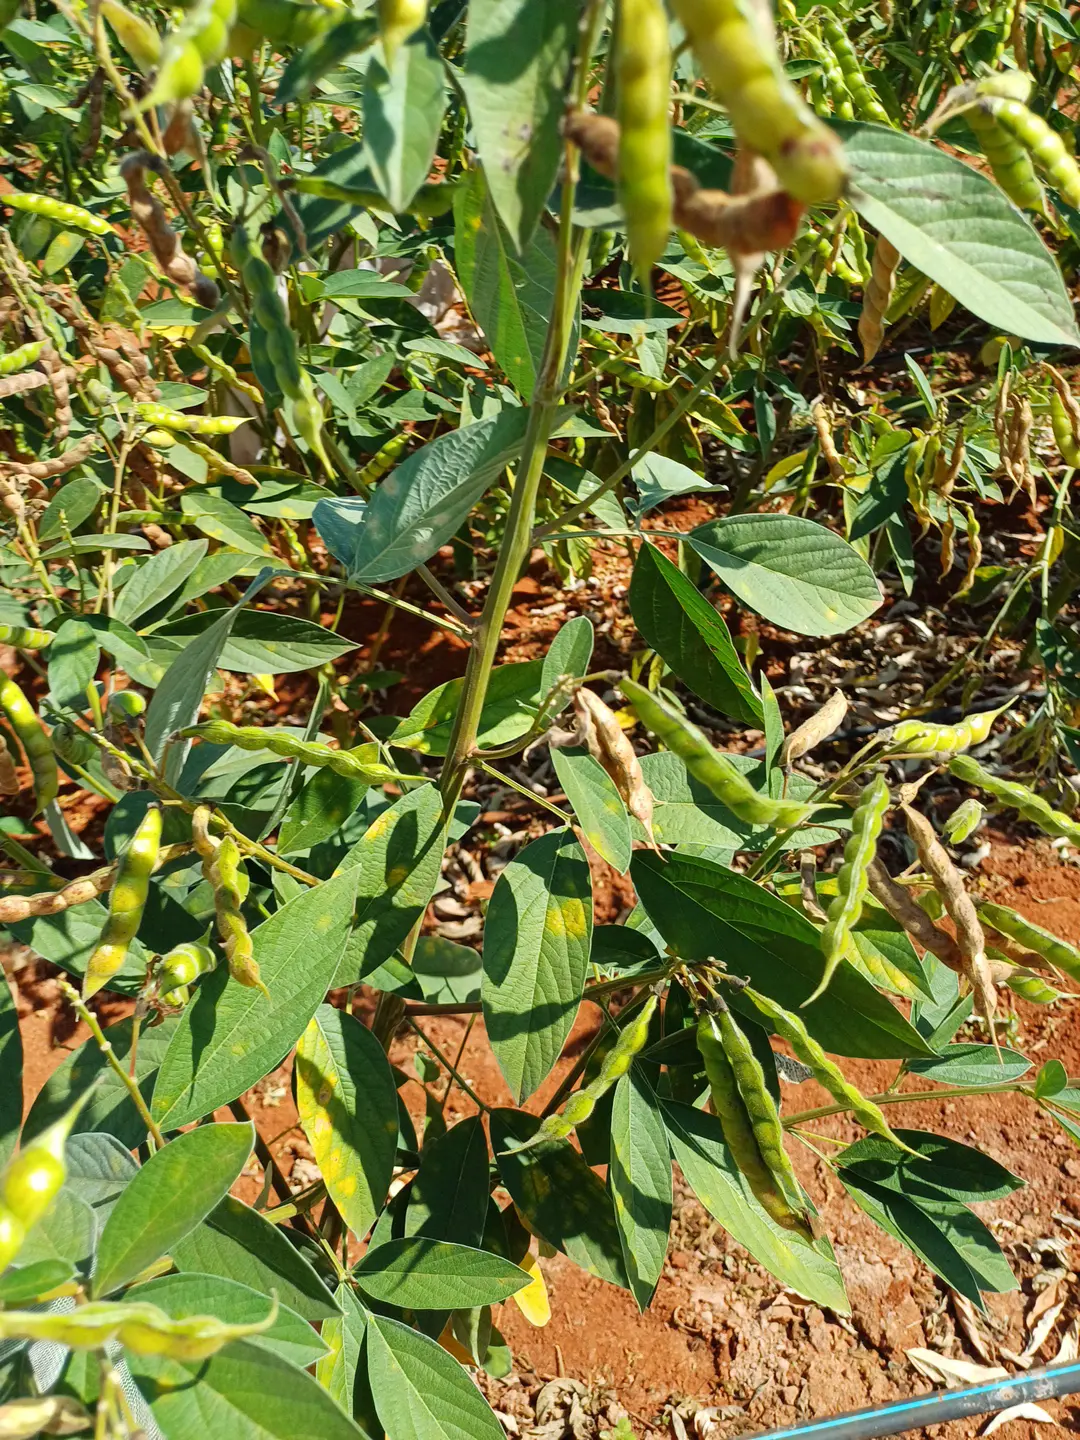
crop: pigeonpea
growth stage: development pod
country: Kenya
